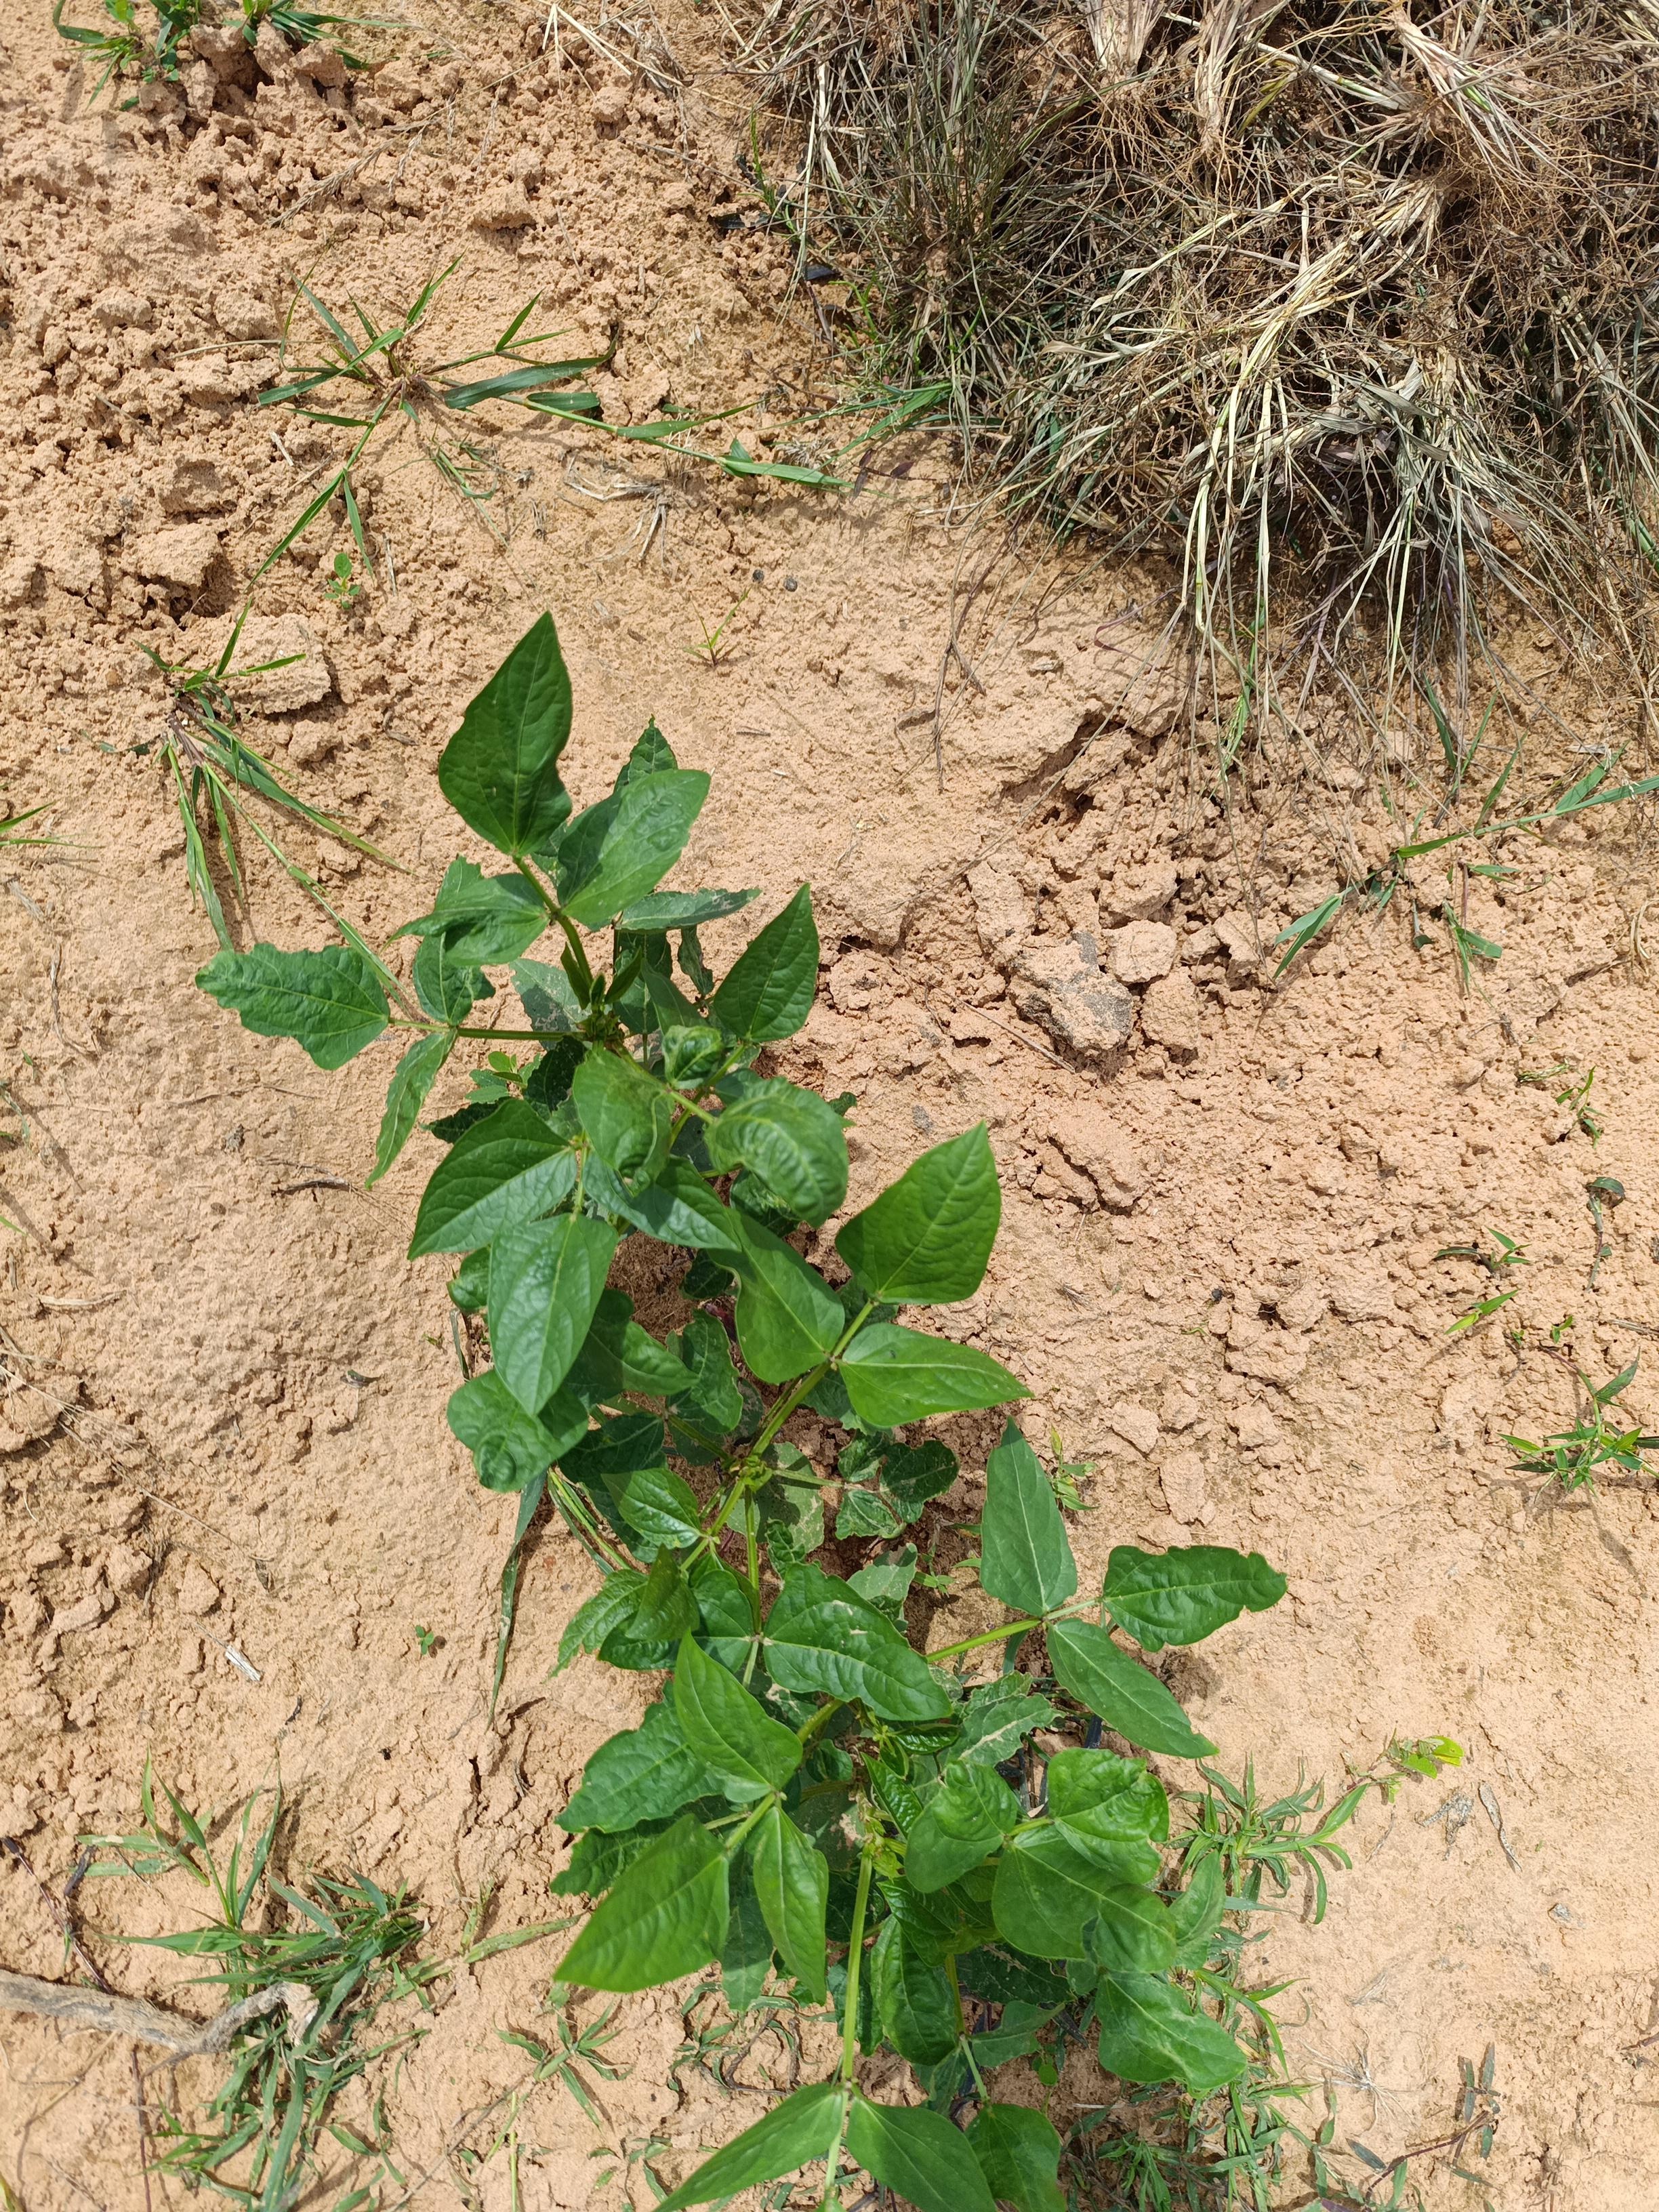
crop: cowpea
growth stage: emergence
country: Nigeria
